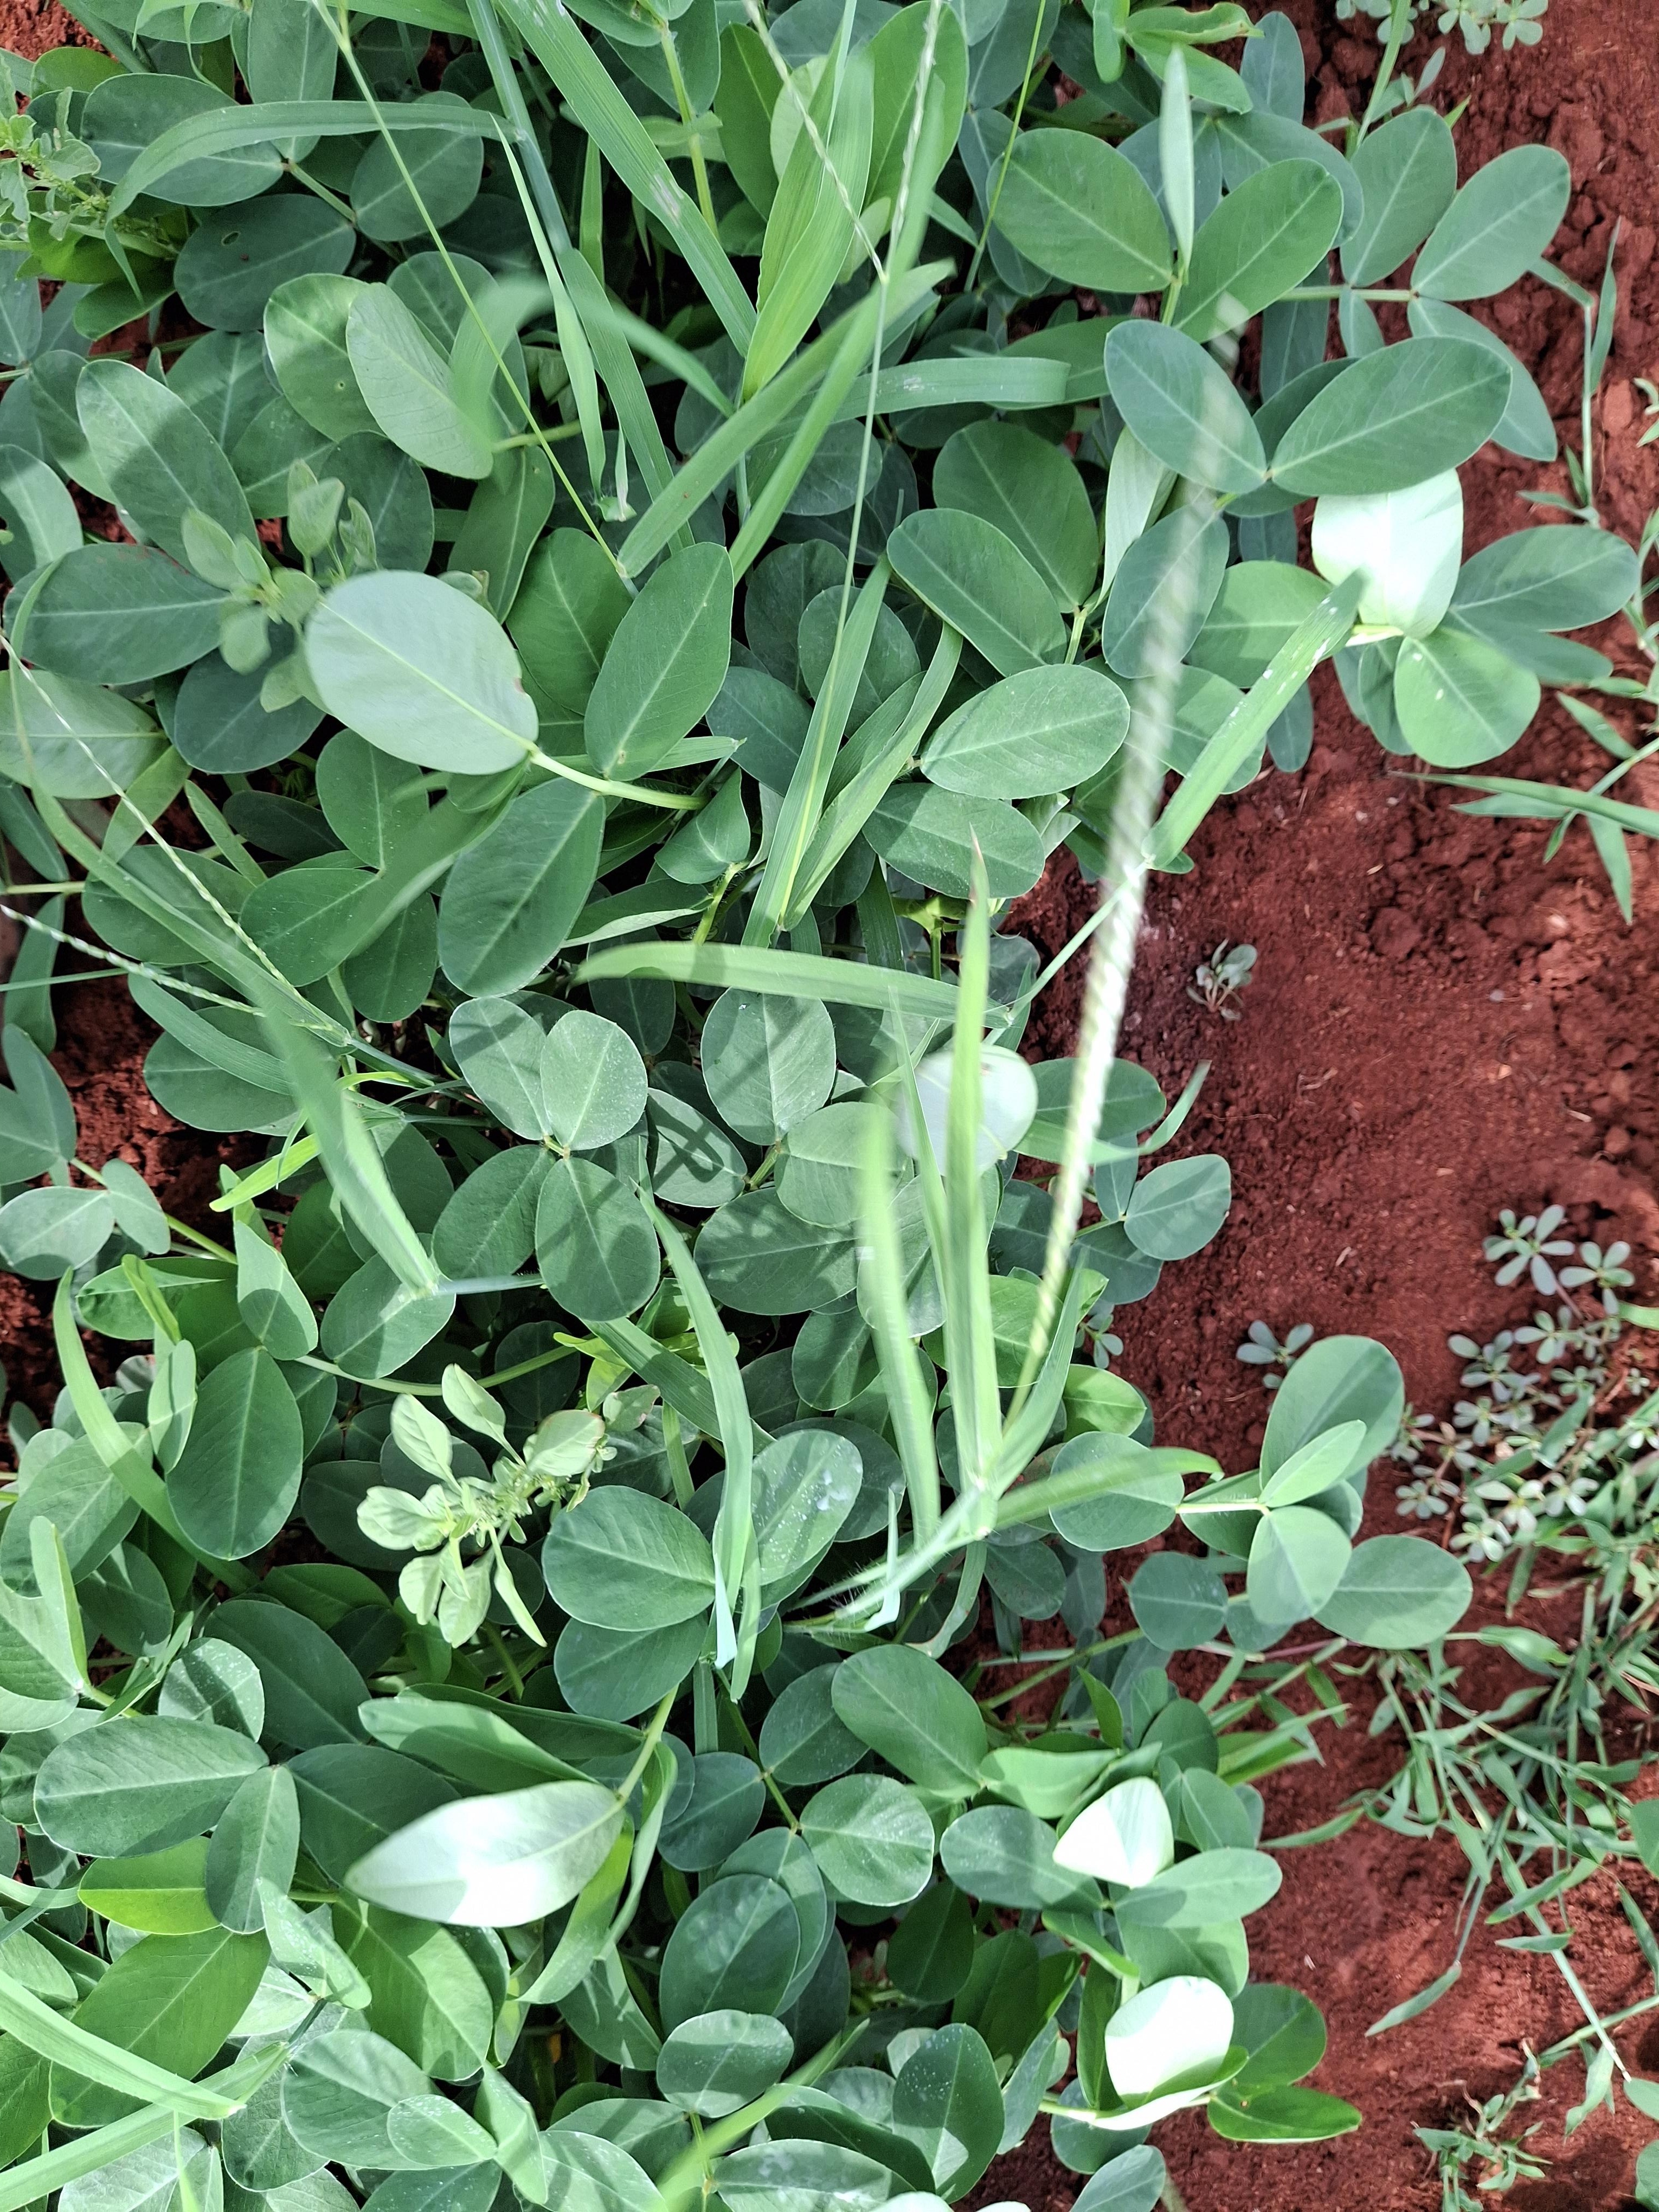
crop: groundnut
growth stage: flowering
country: Kenya
